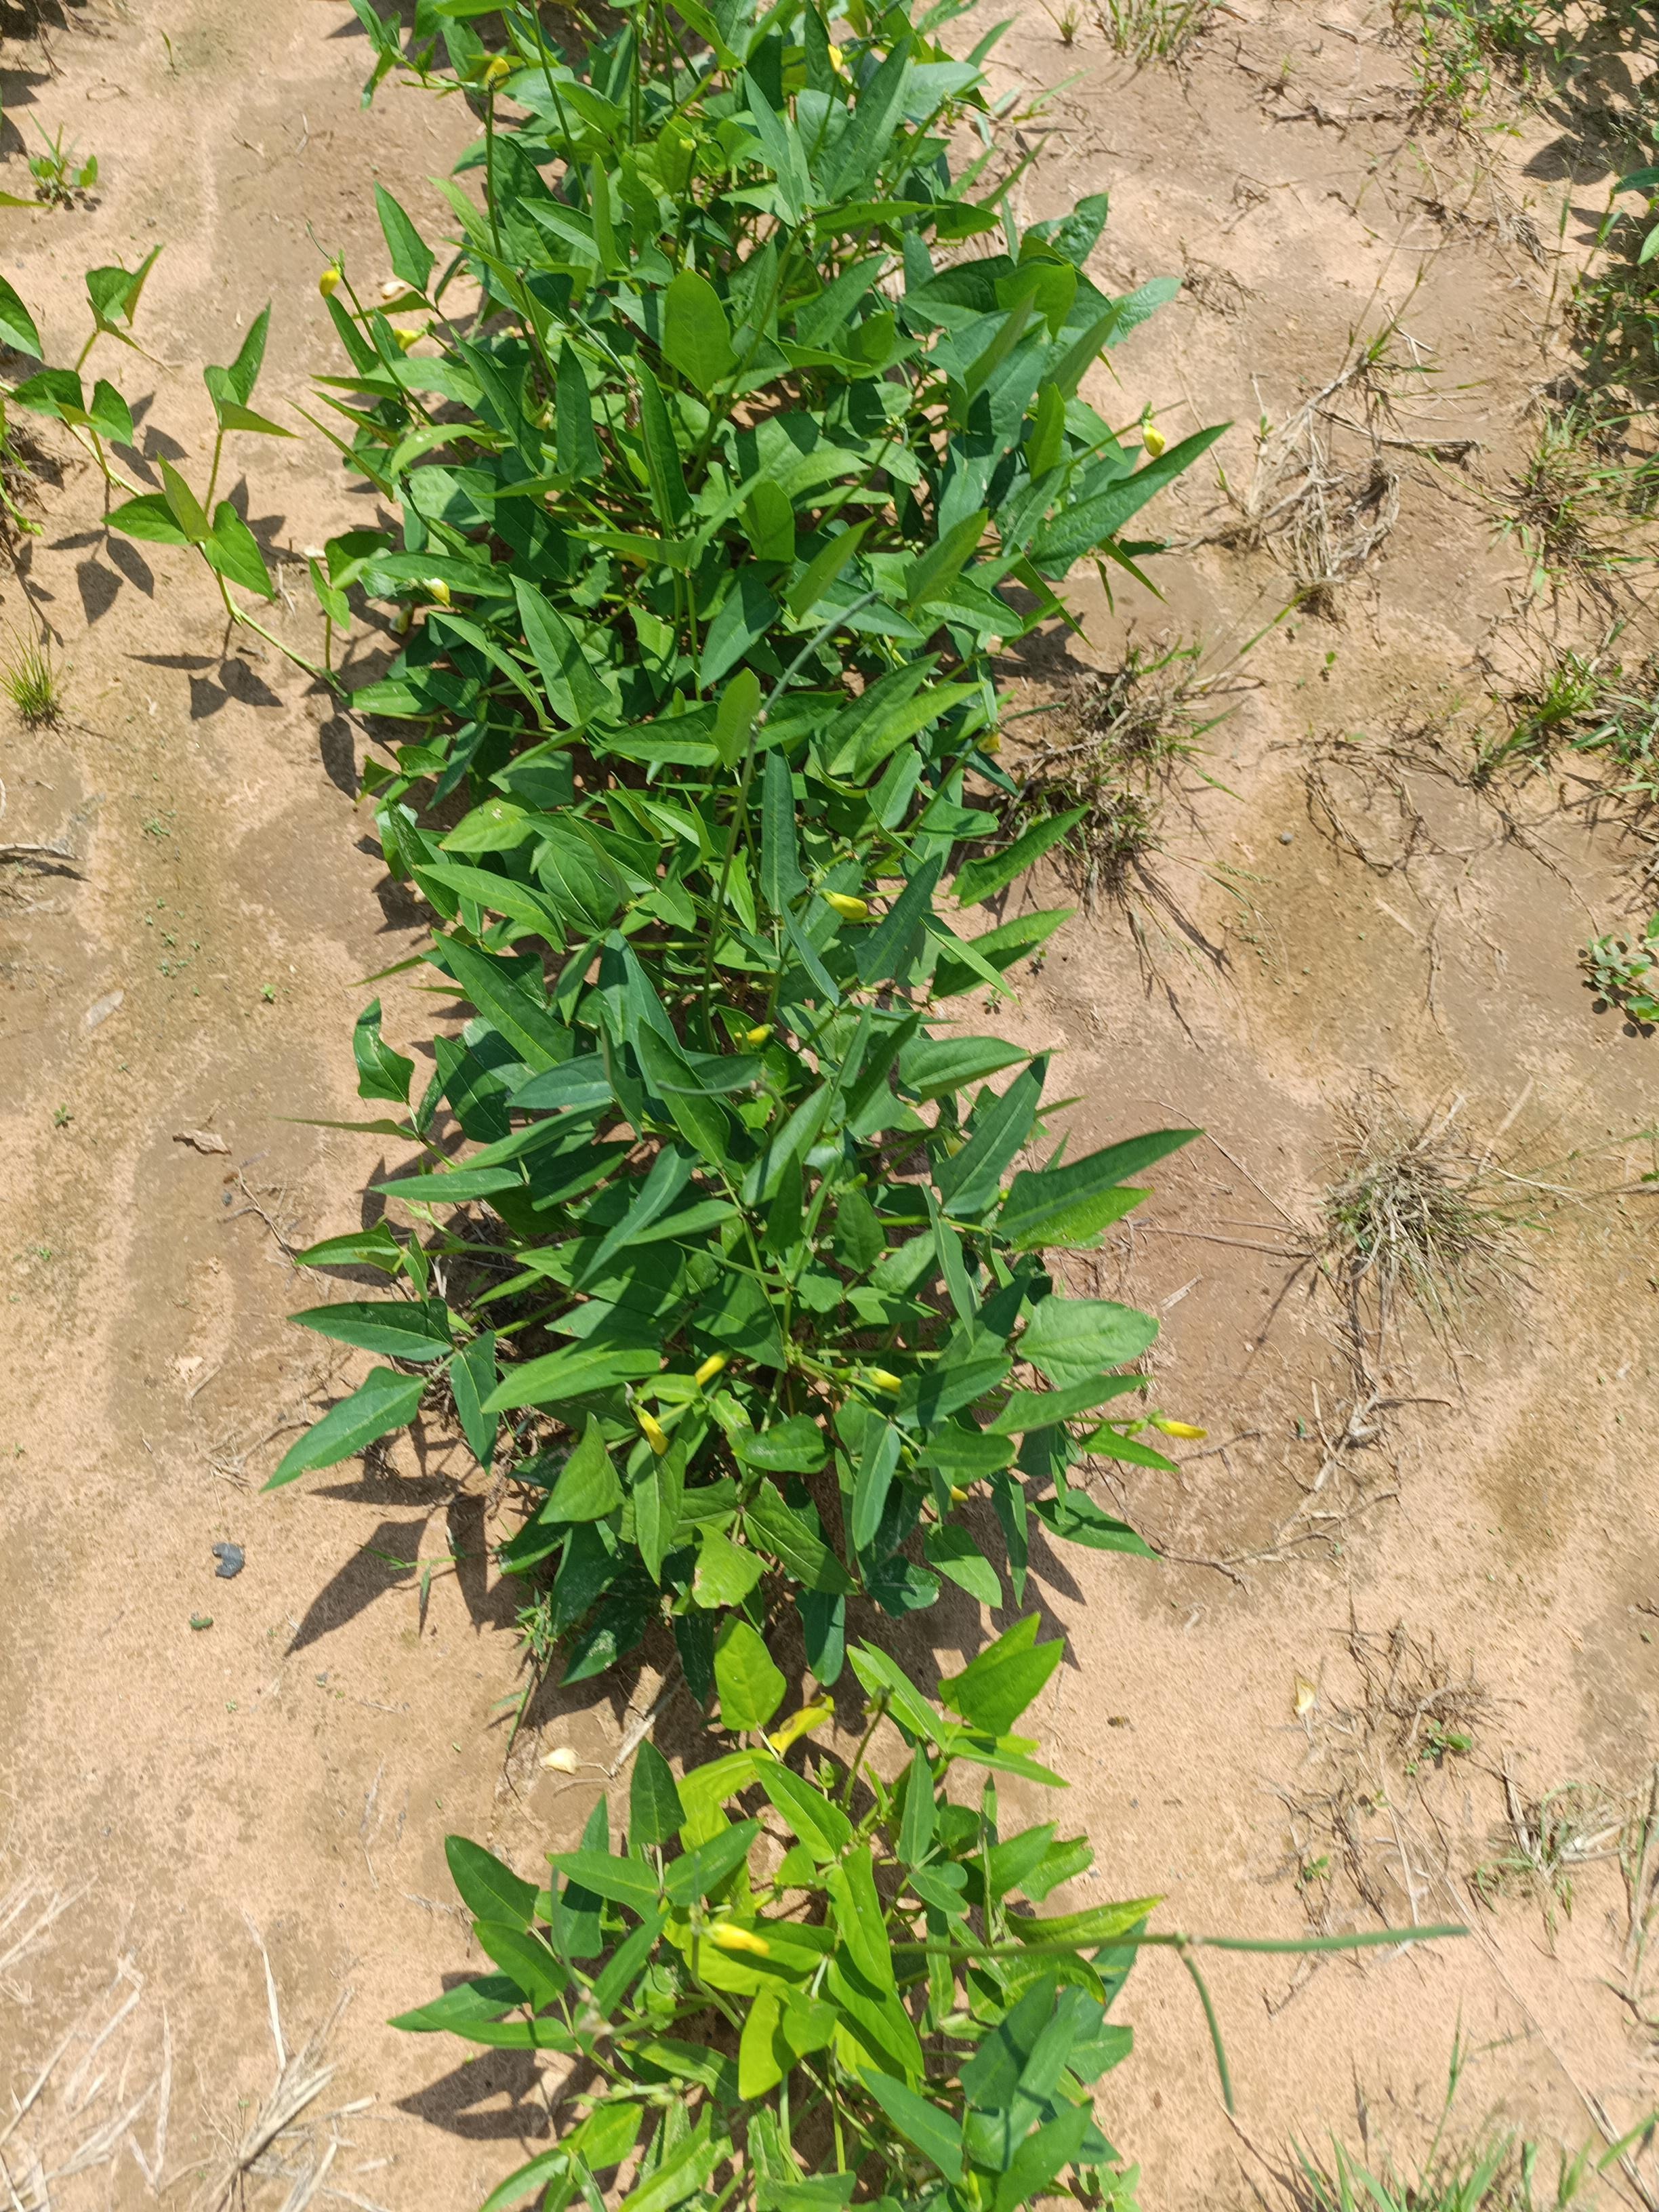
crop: cowpea
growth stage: development pod
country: Nigeria
